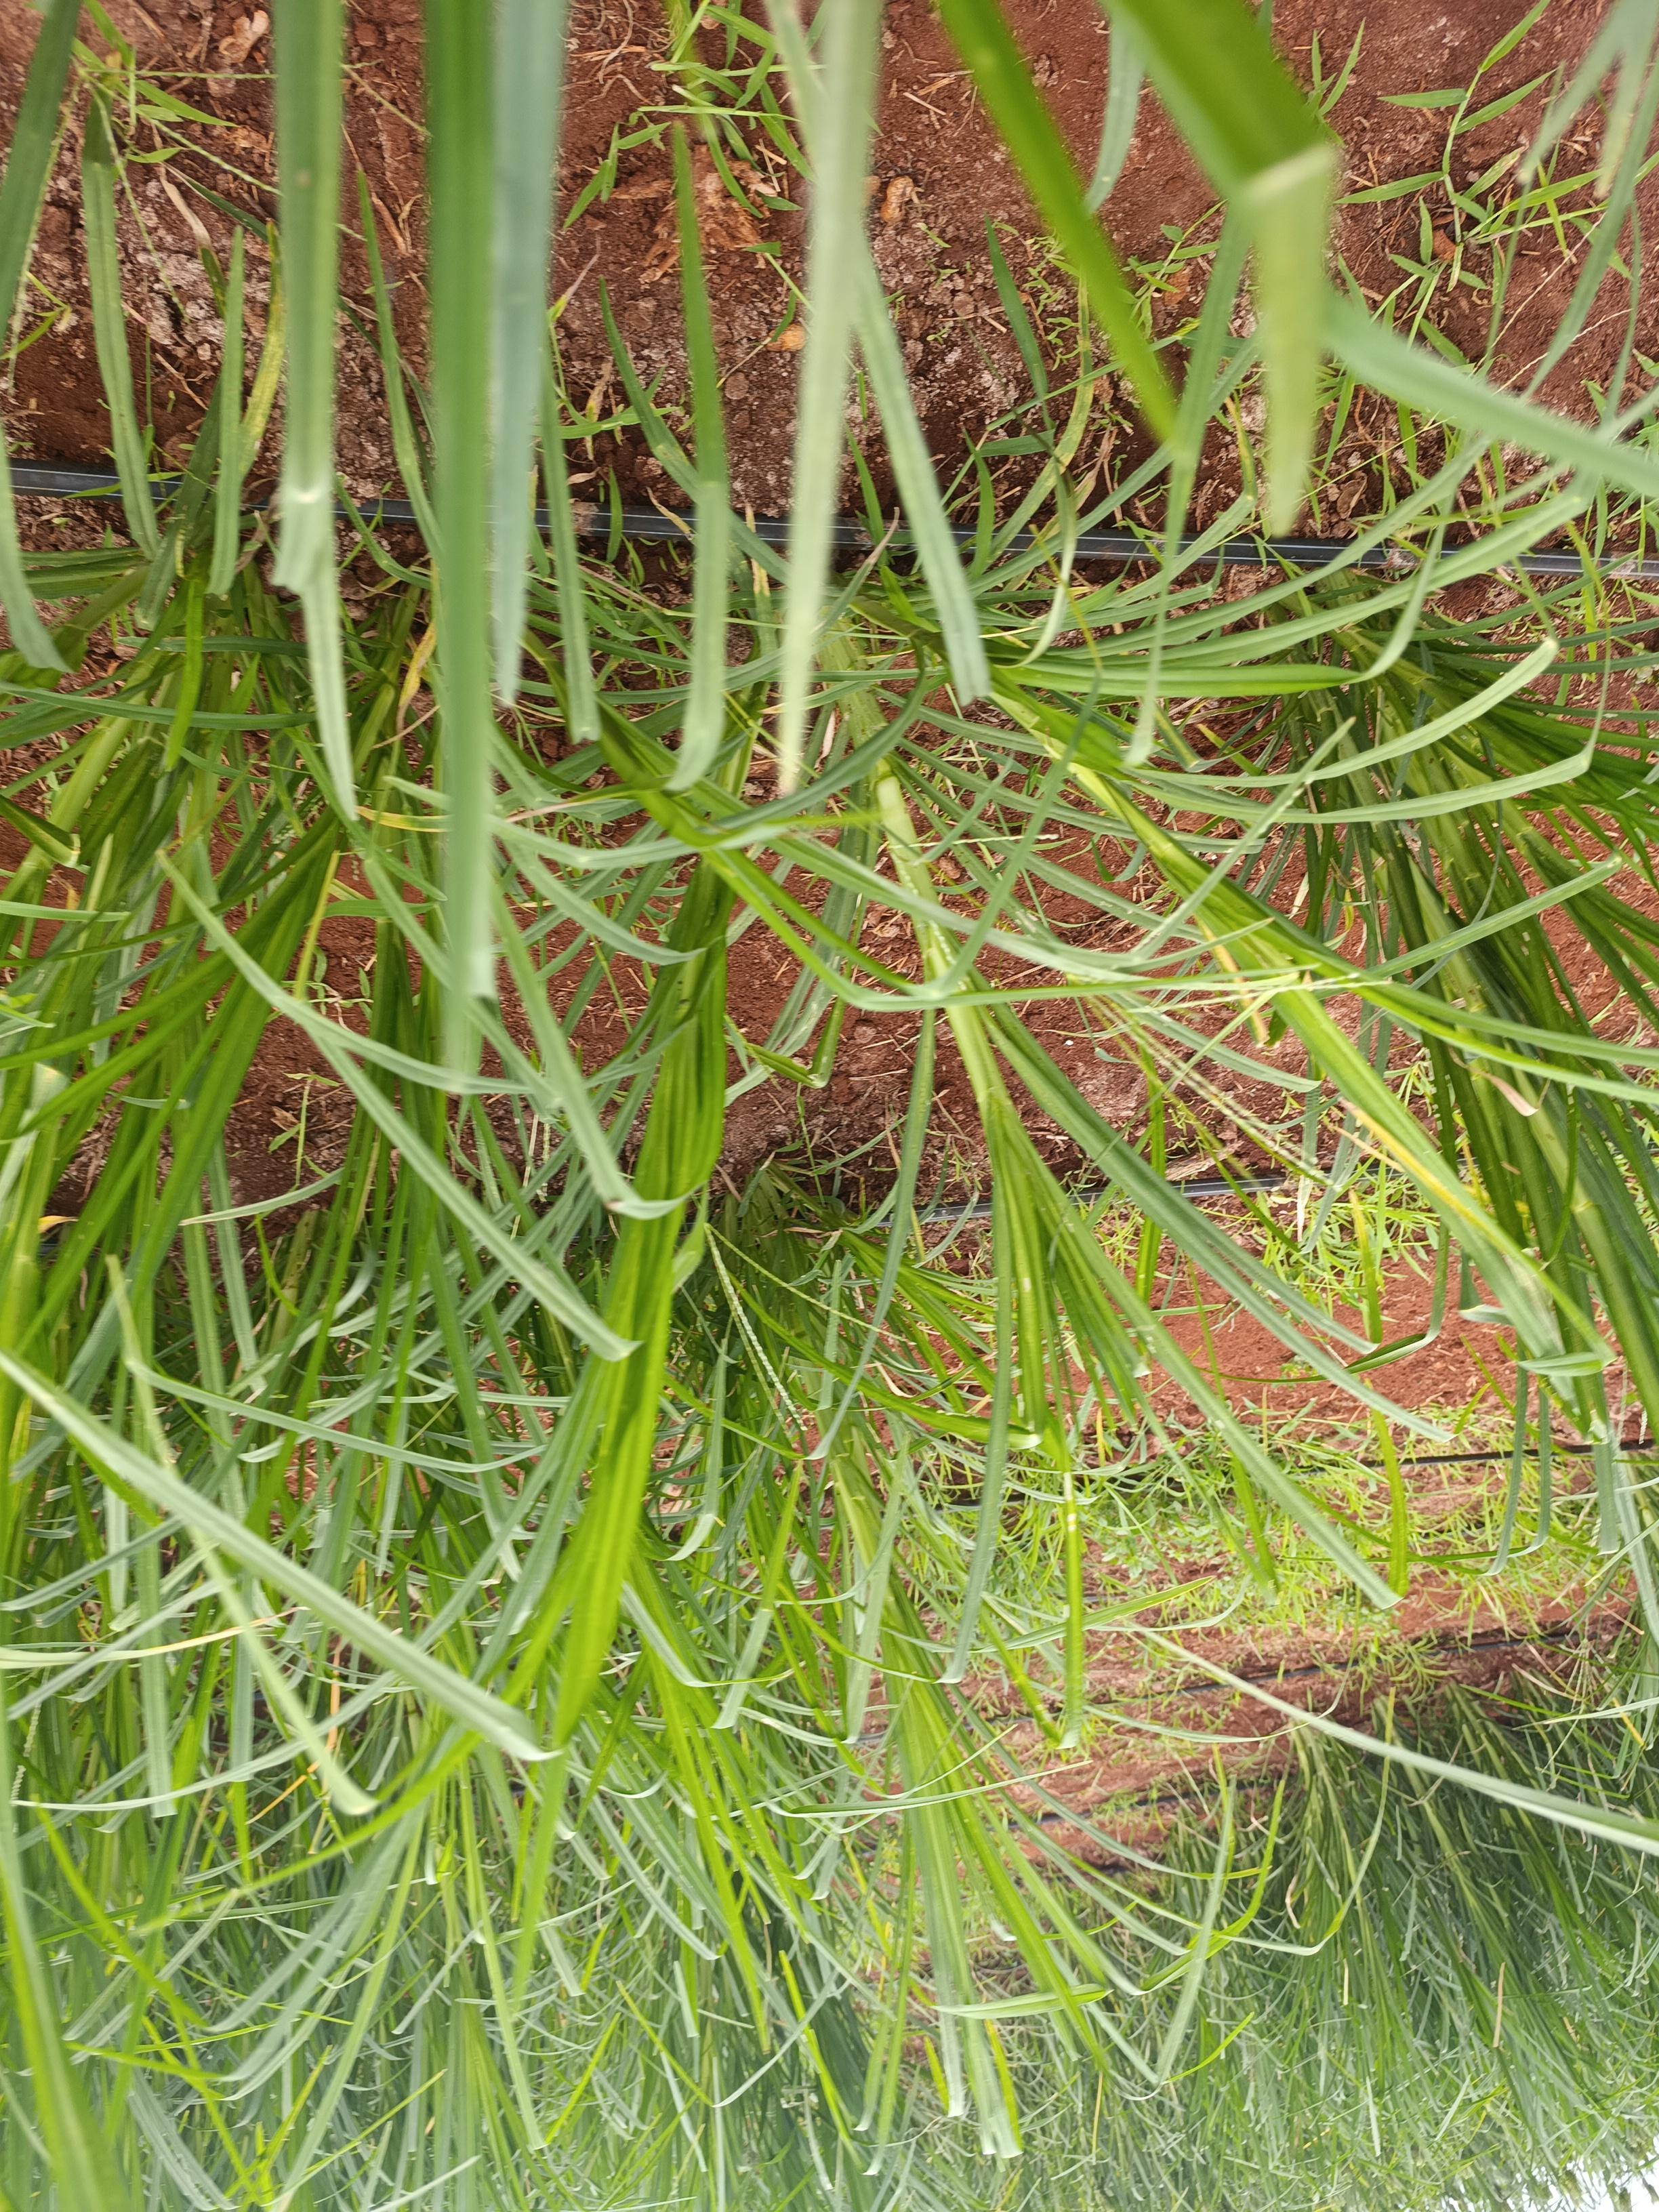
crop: finger millet
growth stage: vegetative
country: Kenya
